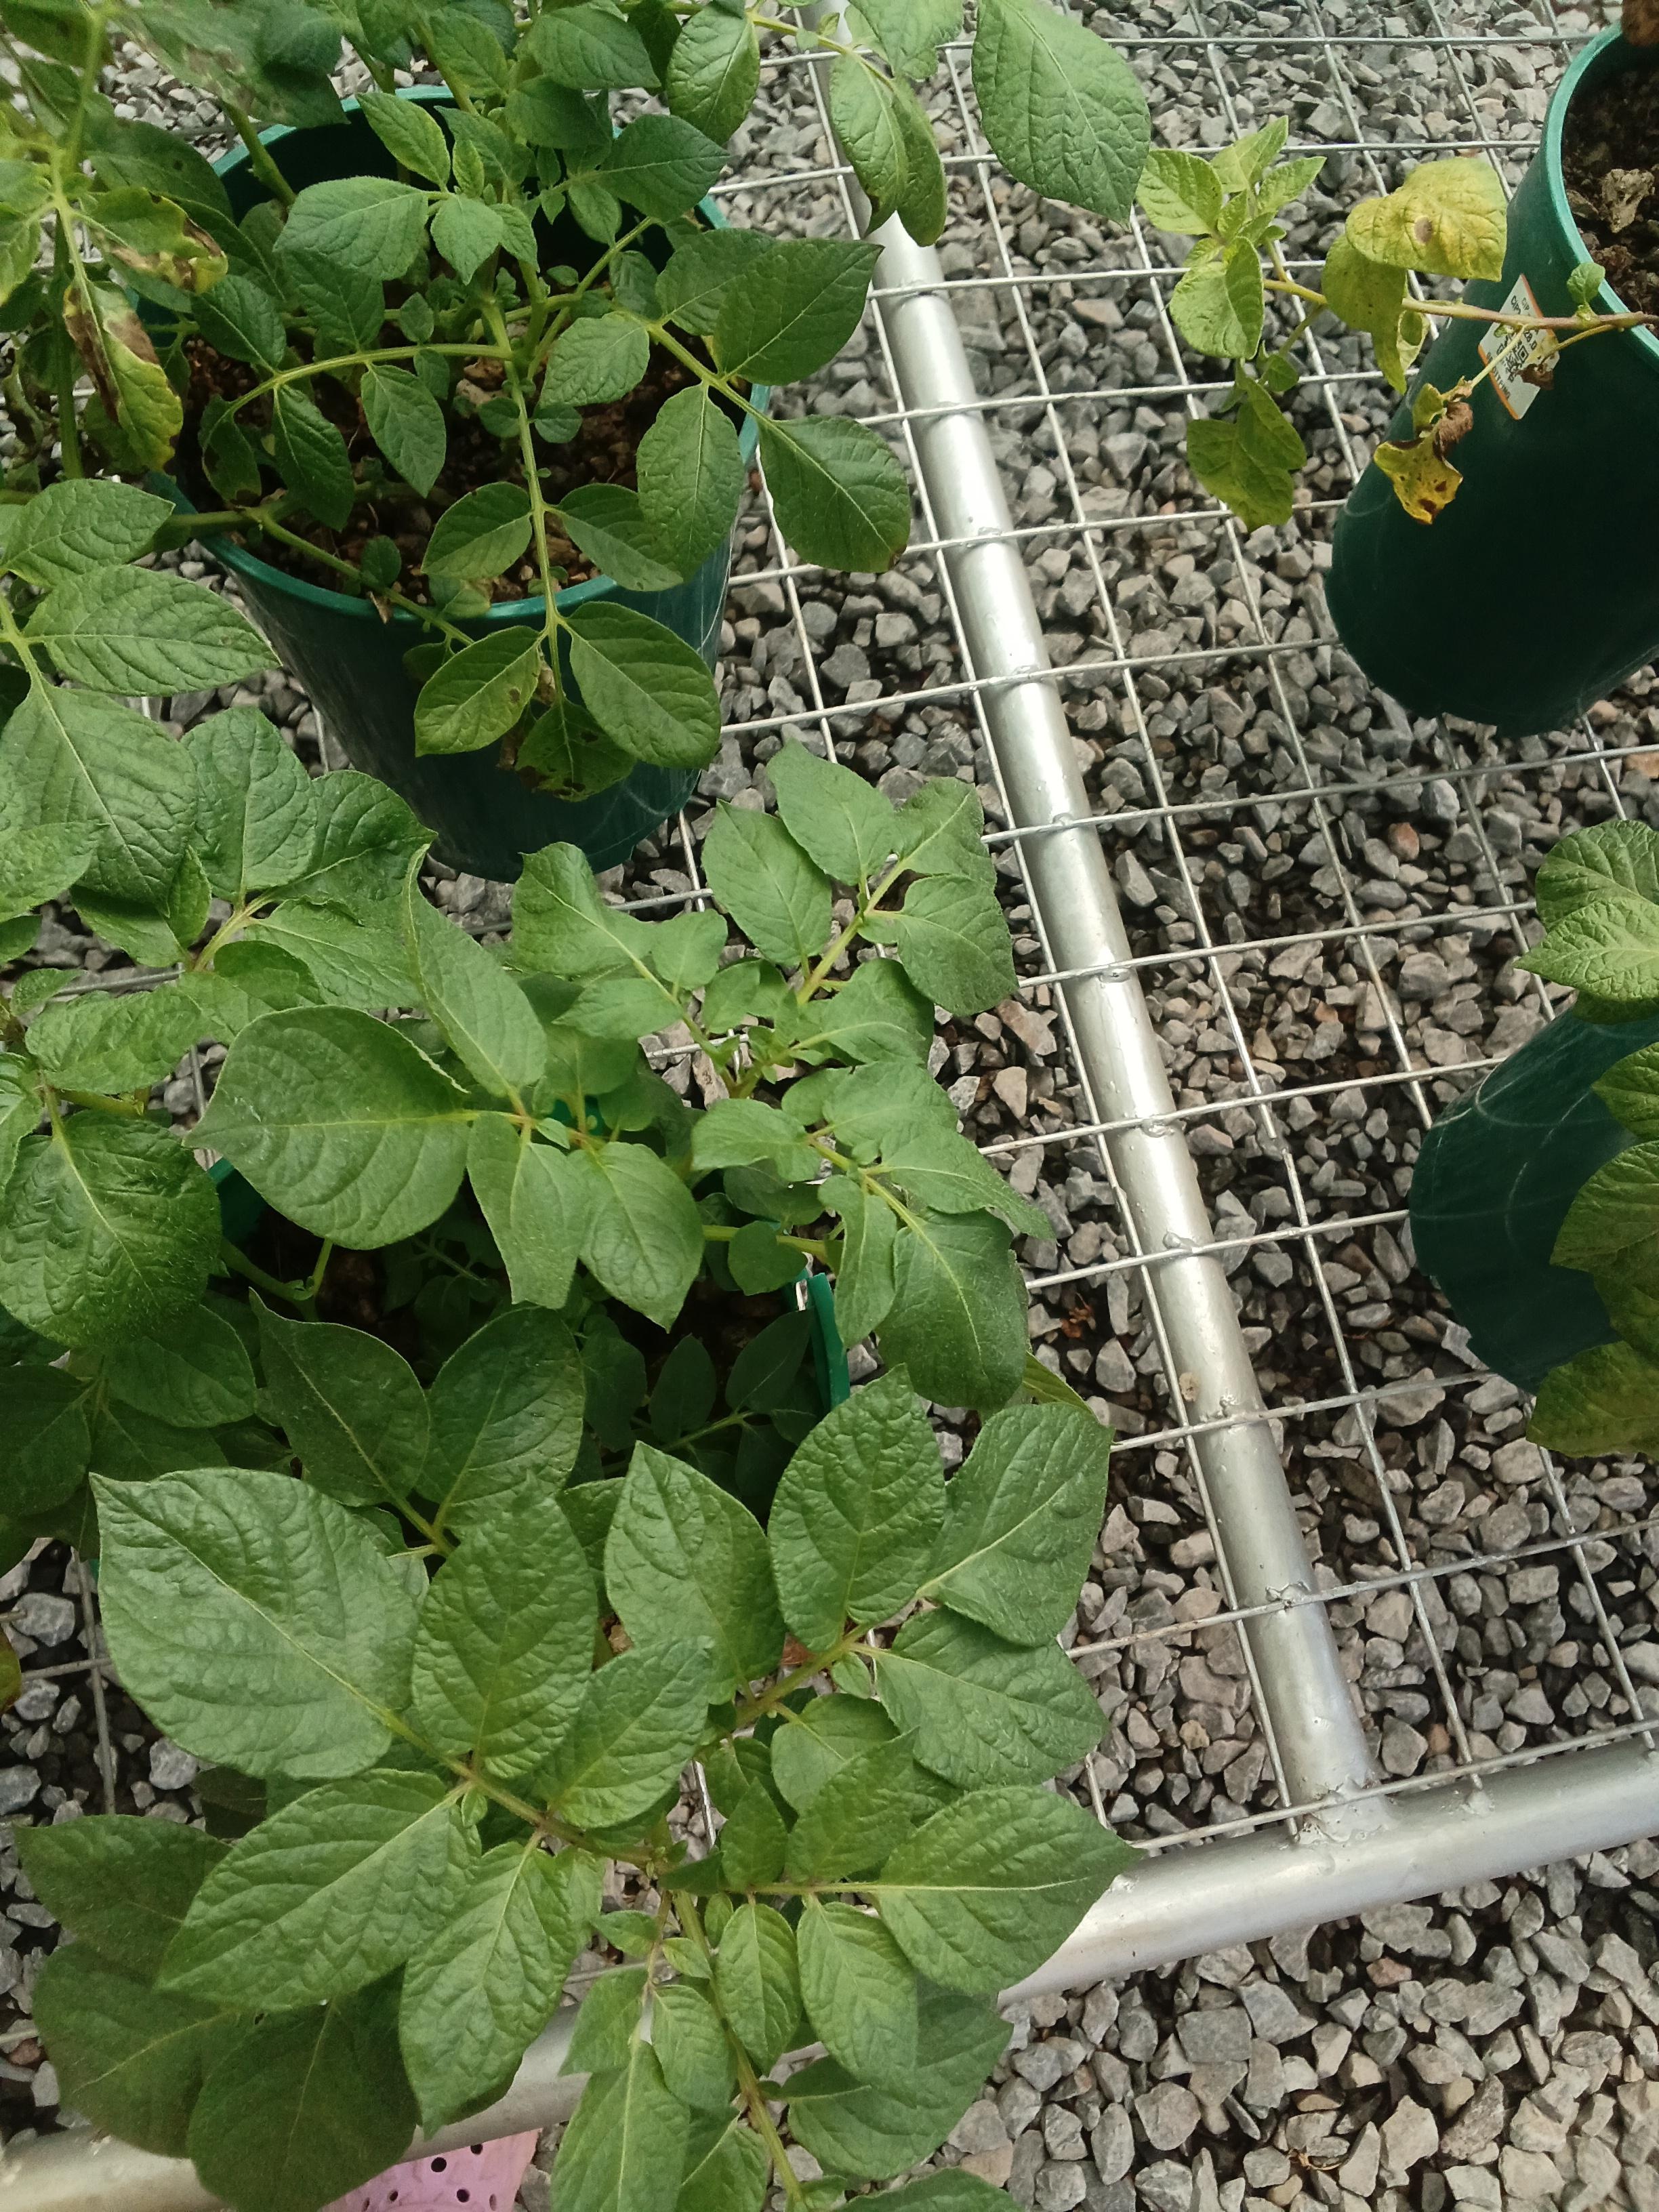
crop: potato
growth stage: flowering
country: Kenya
